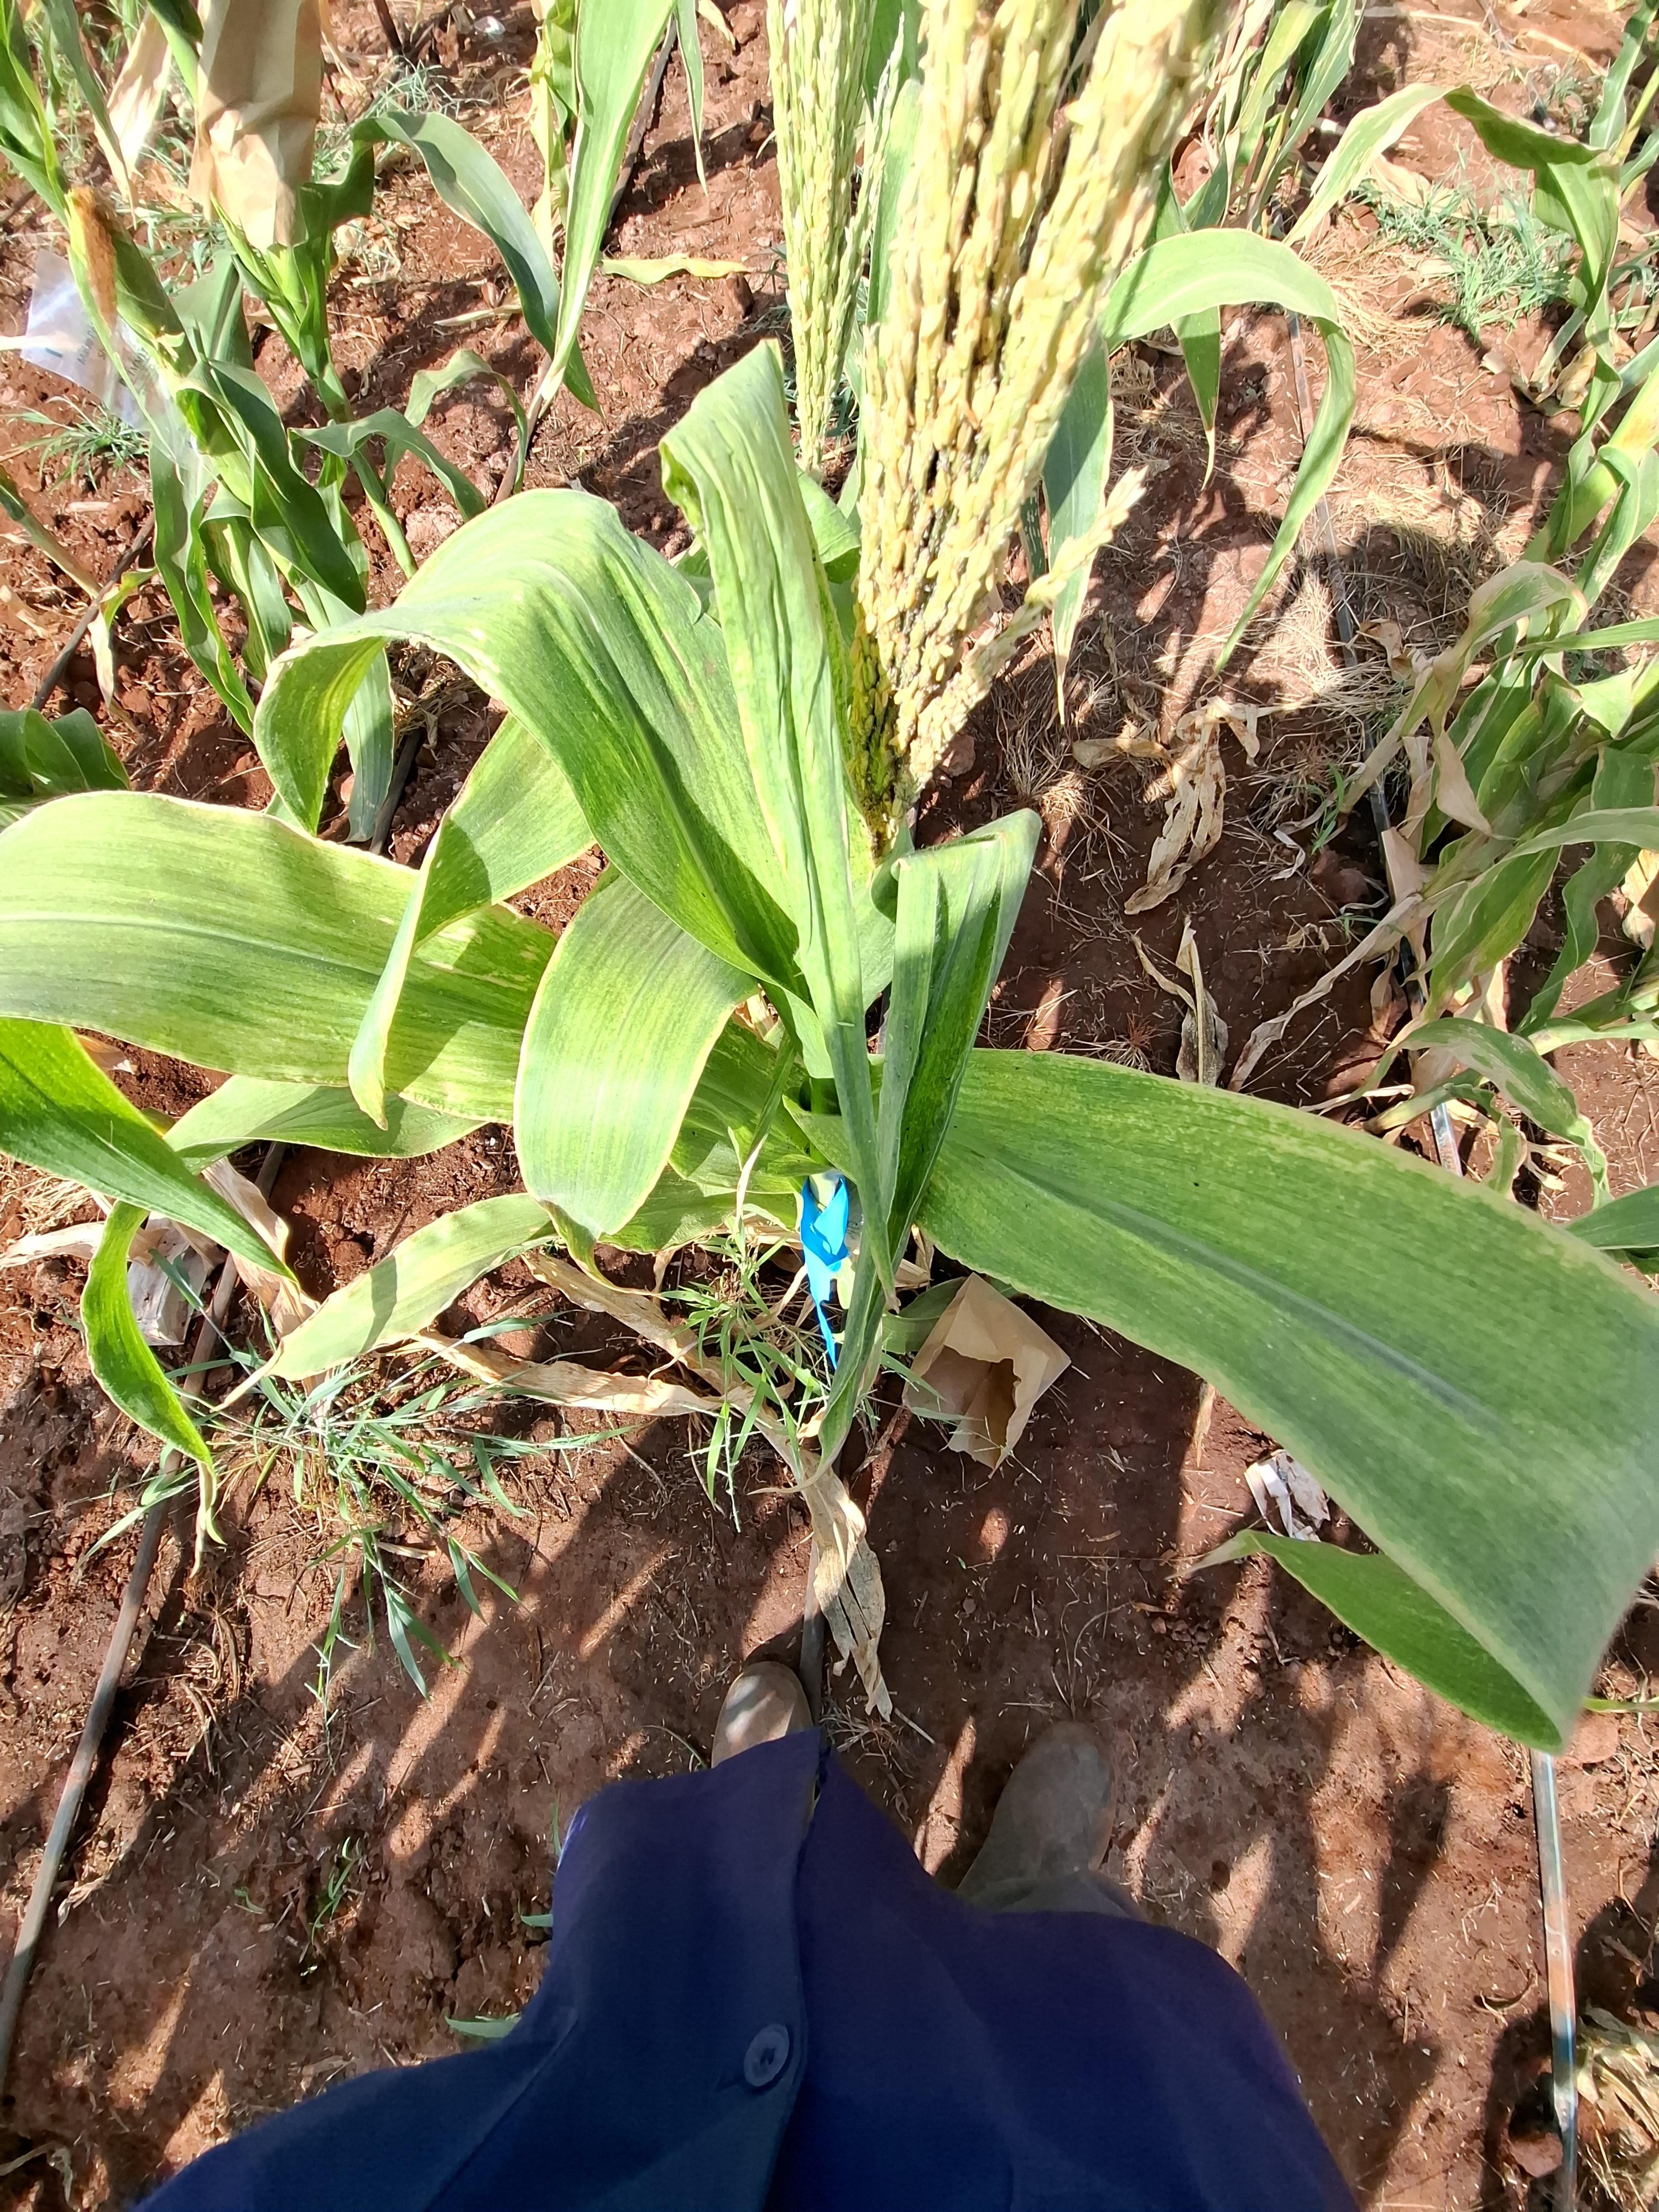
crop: maize
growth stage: flowering
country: Kenya
